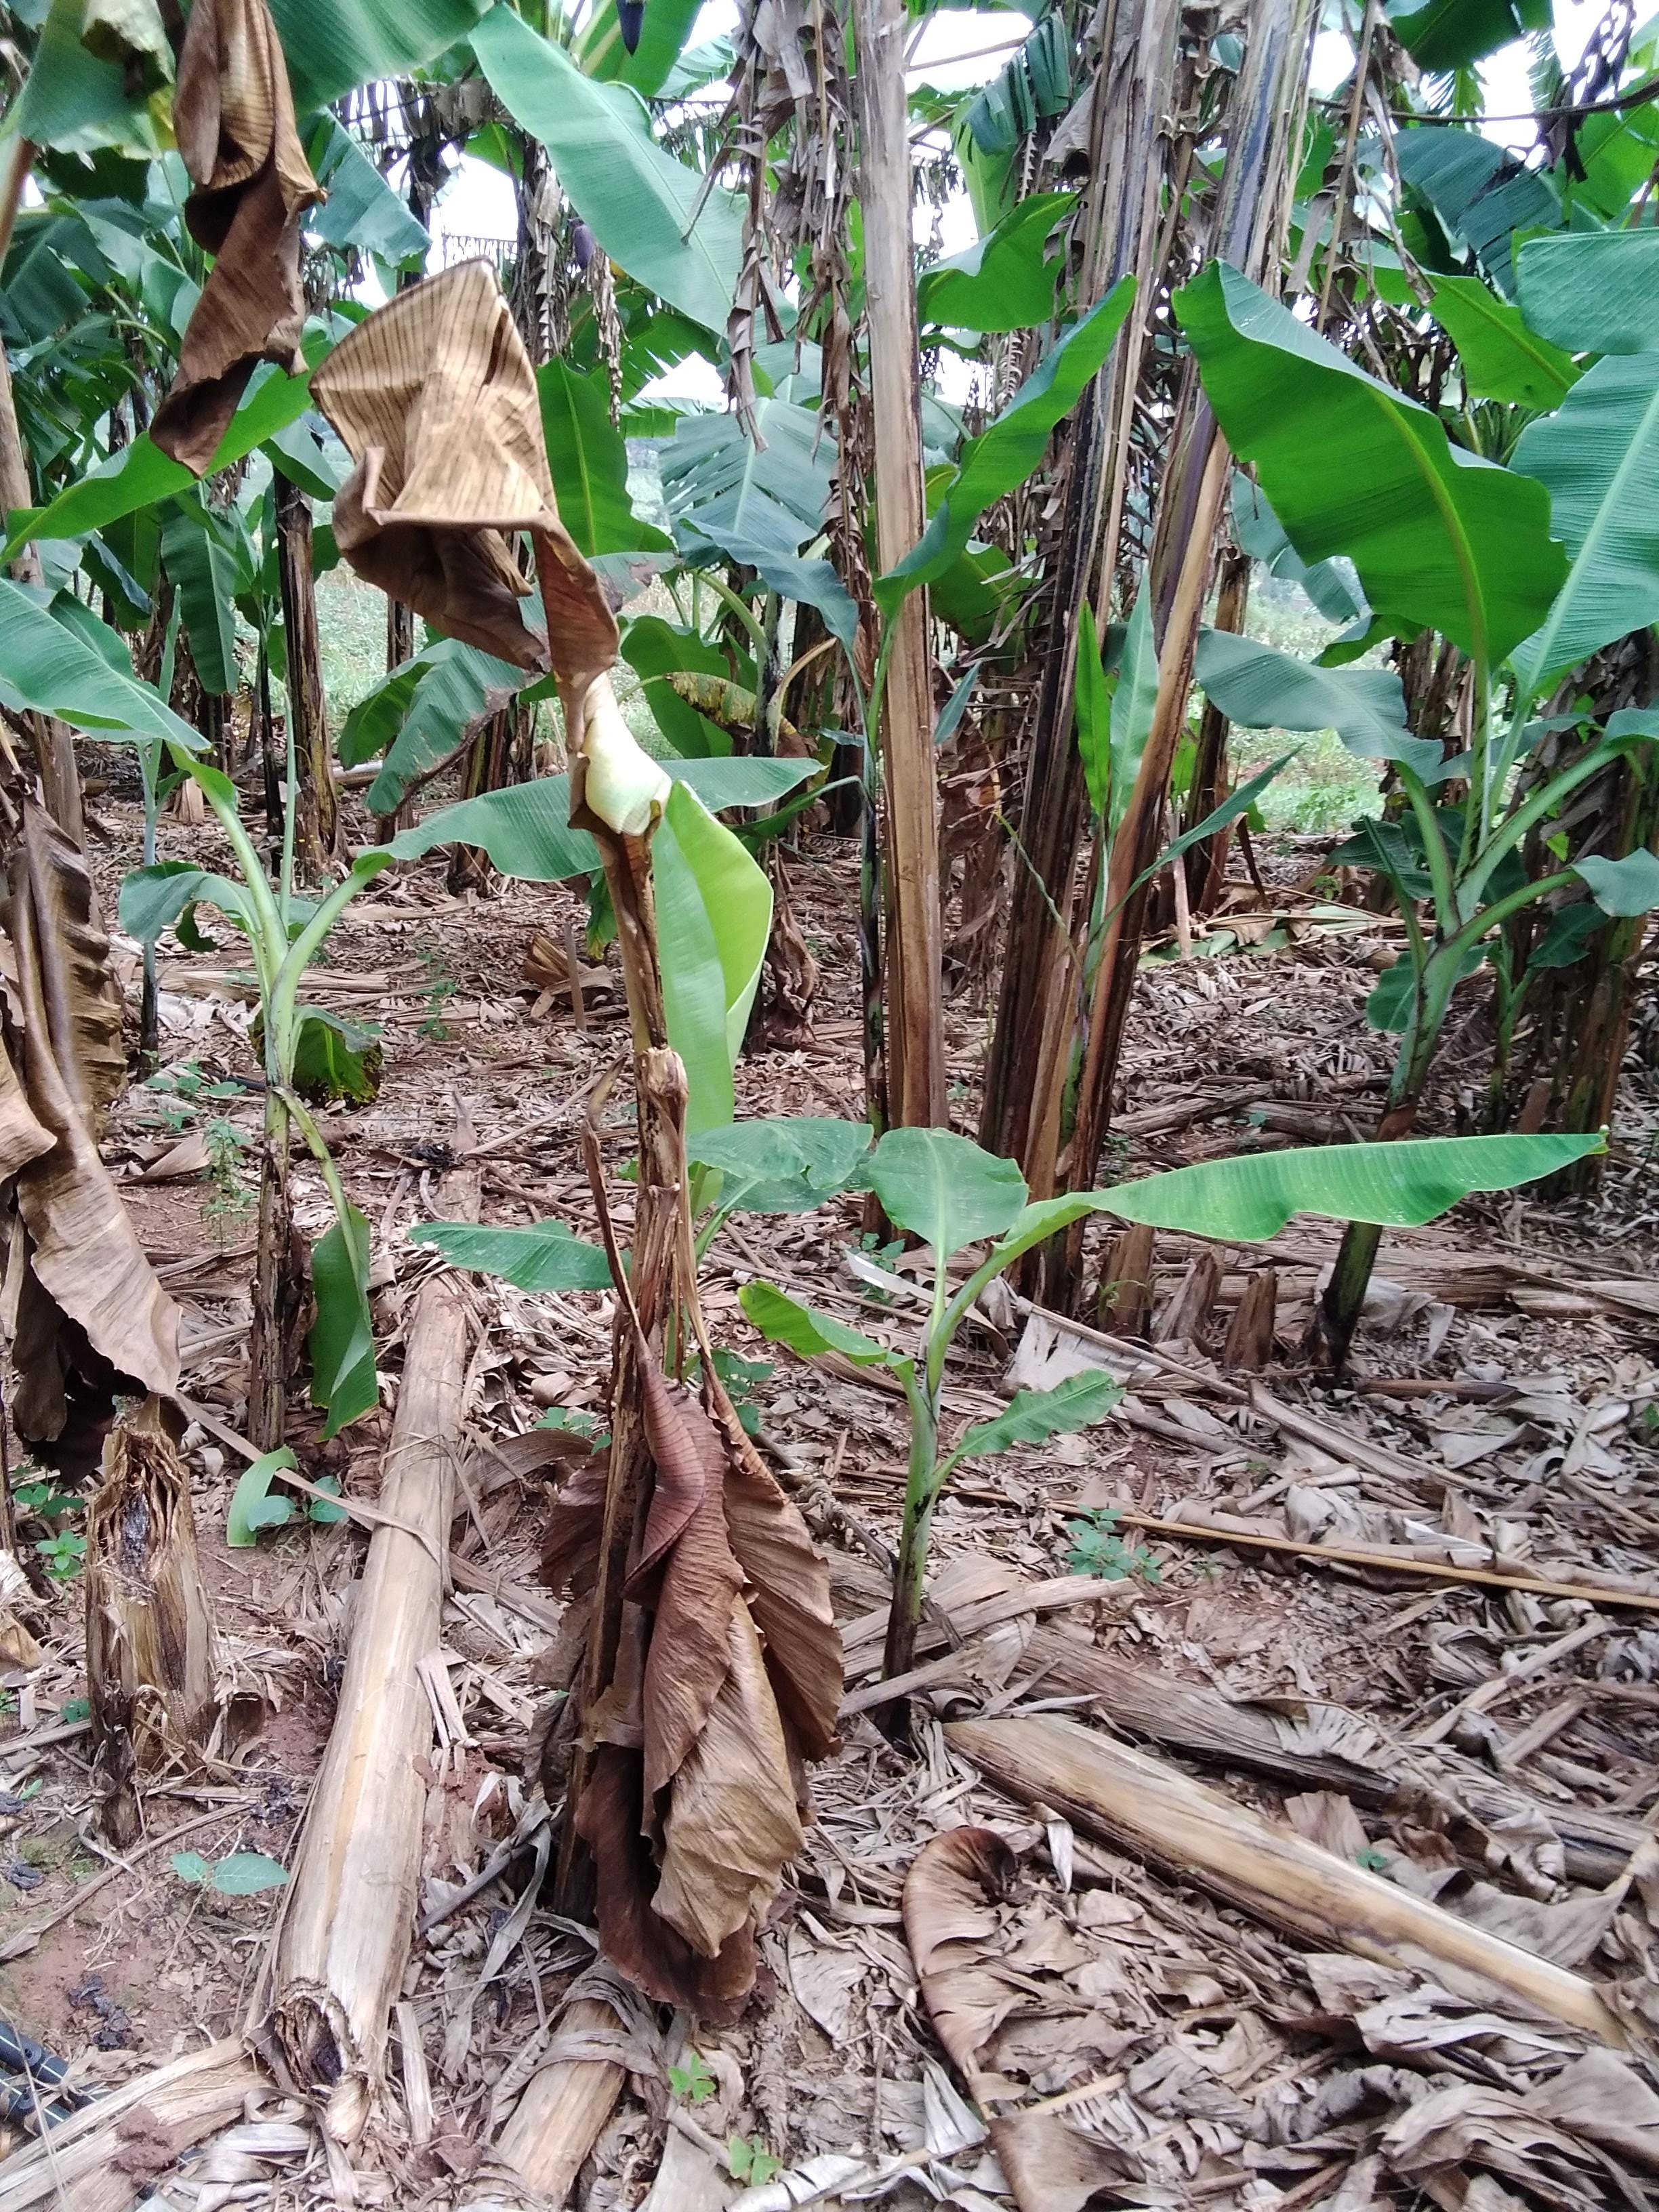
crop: banana
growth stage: vegetative
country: Uganda
